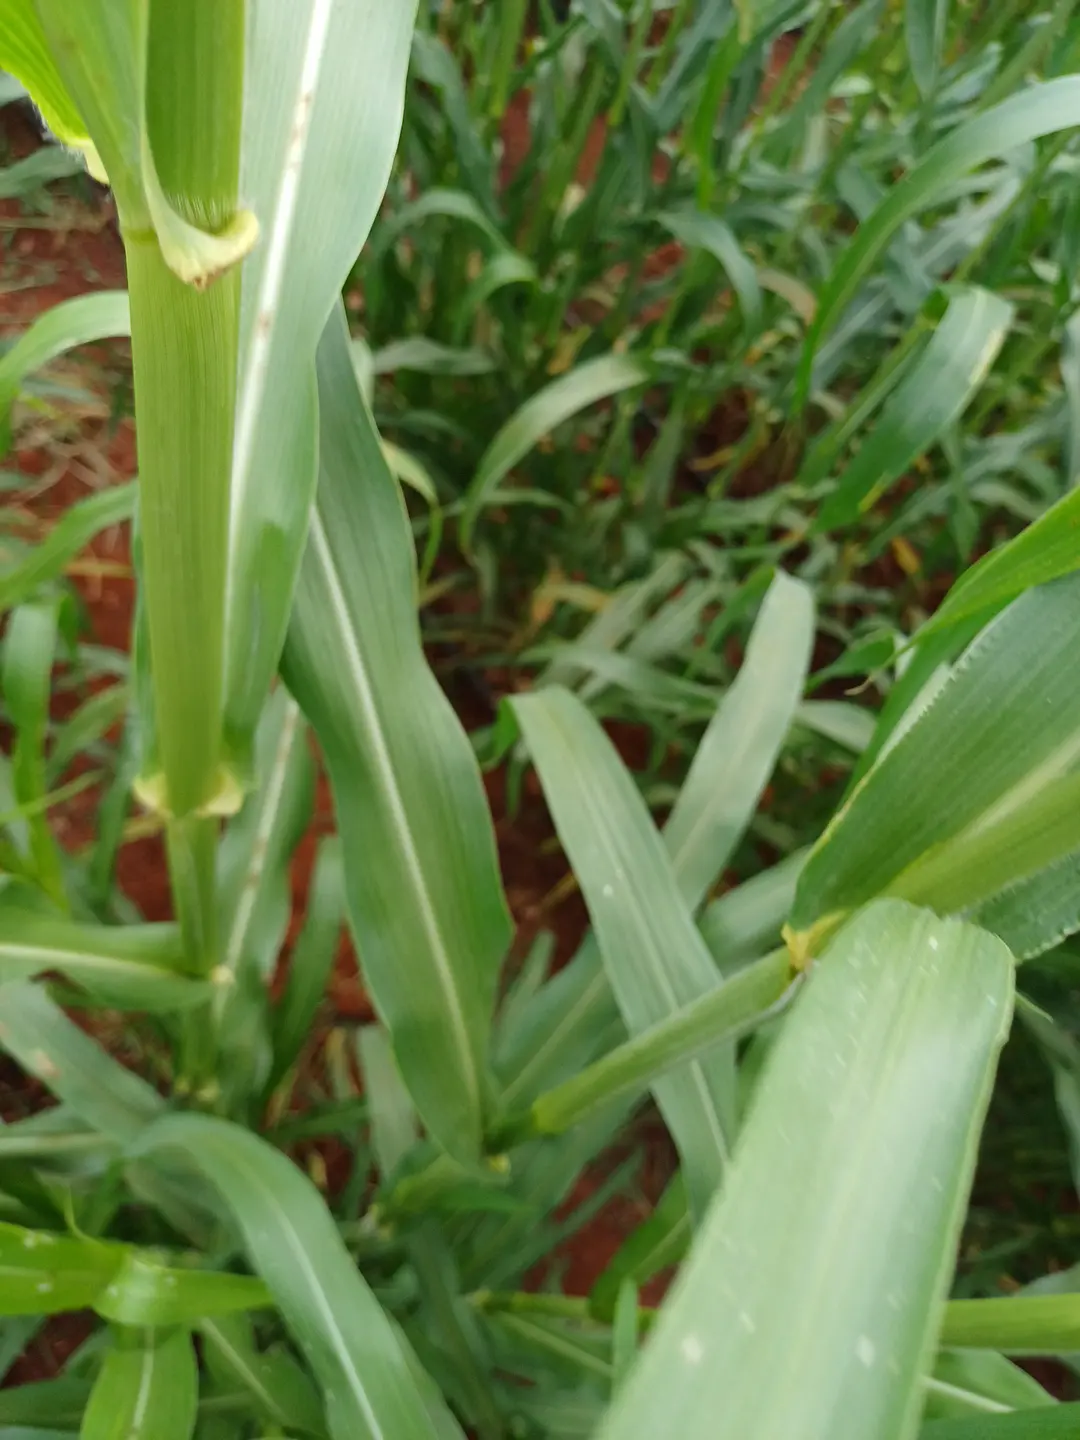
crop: pearl millet
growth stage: flowering
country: Kenya
